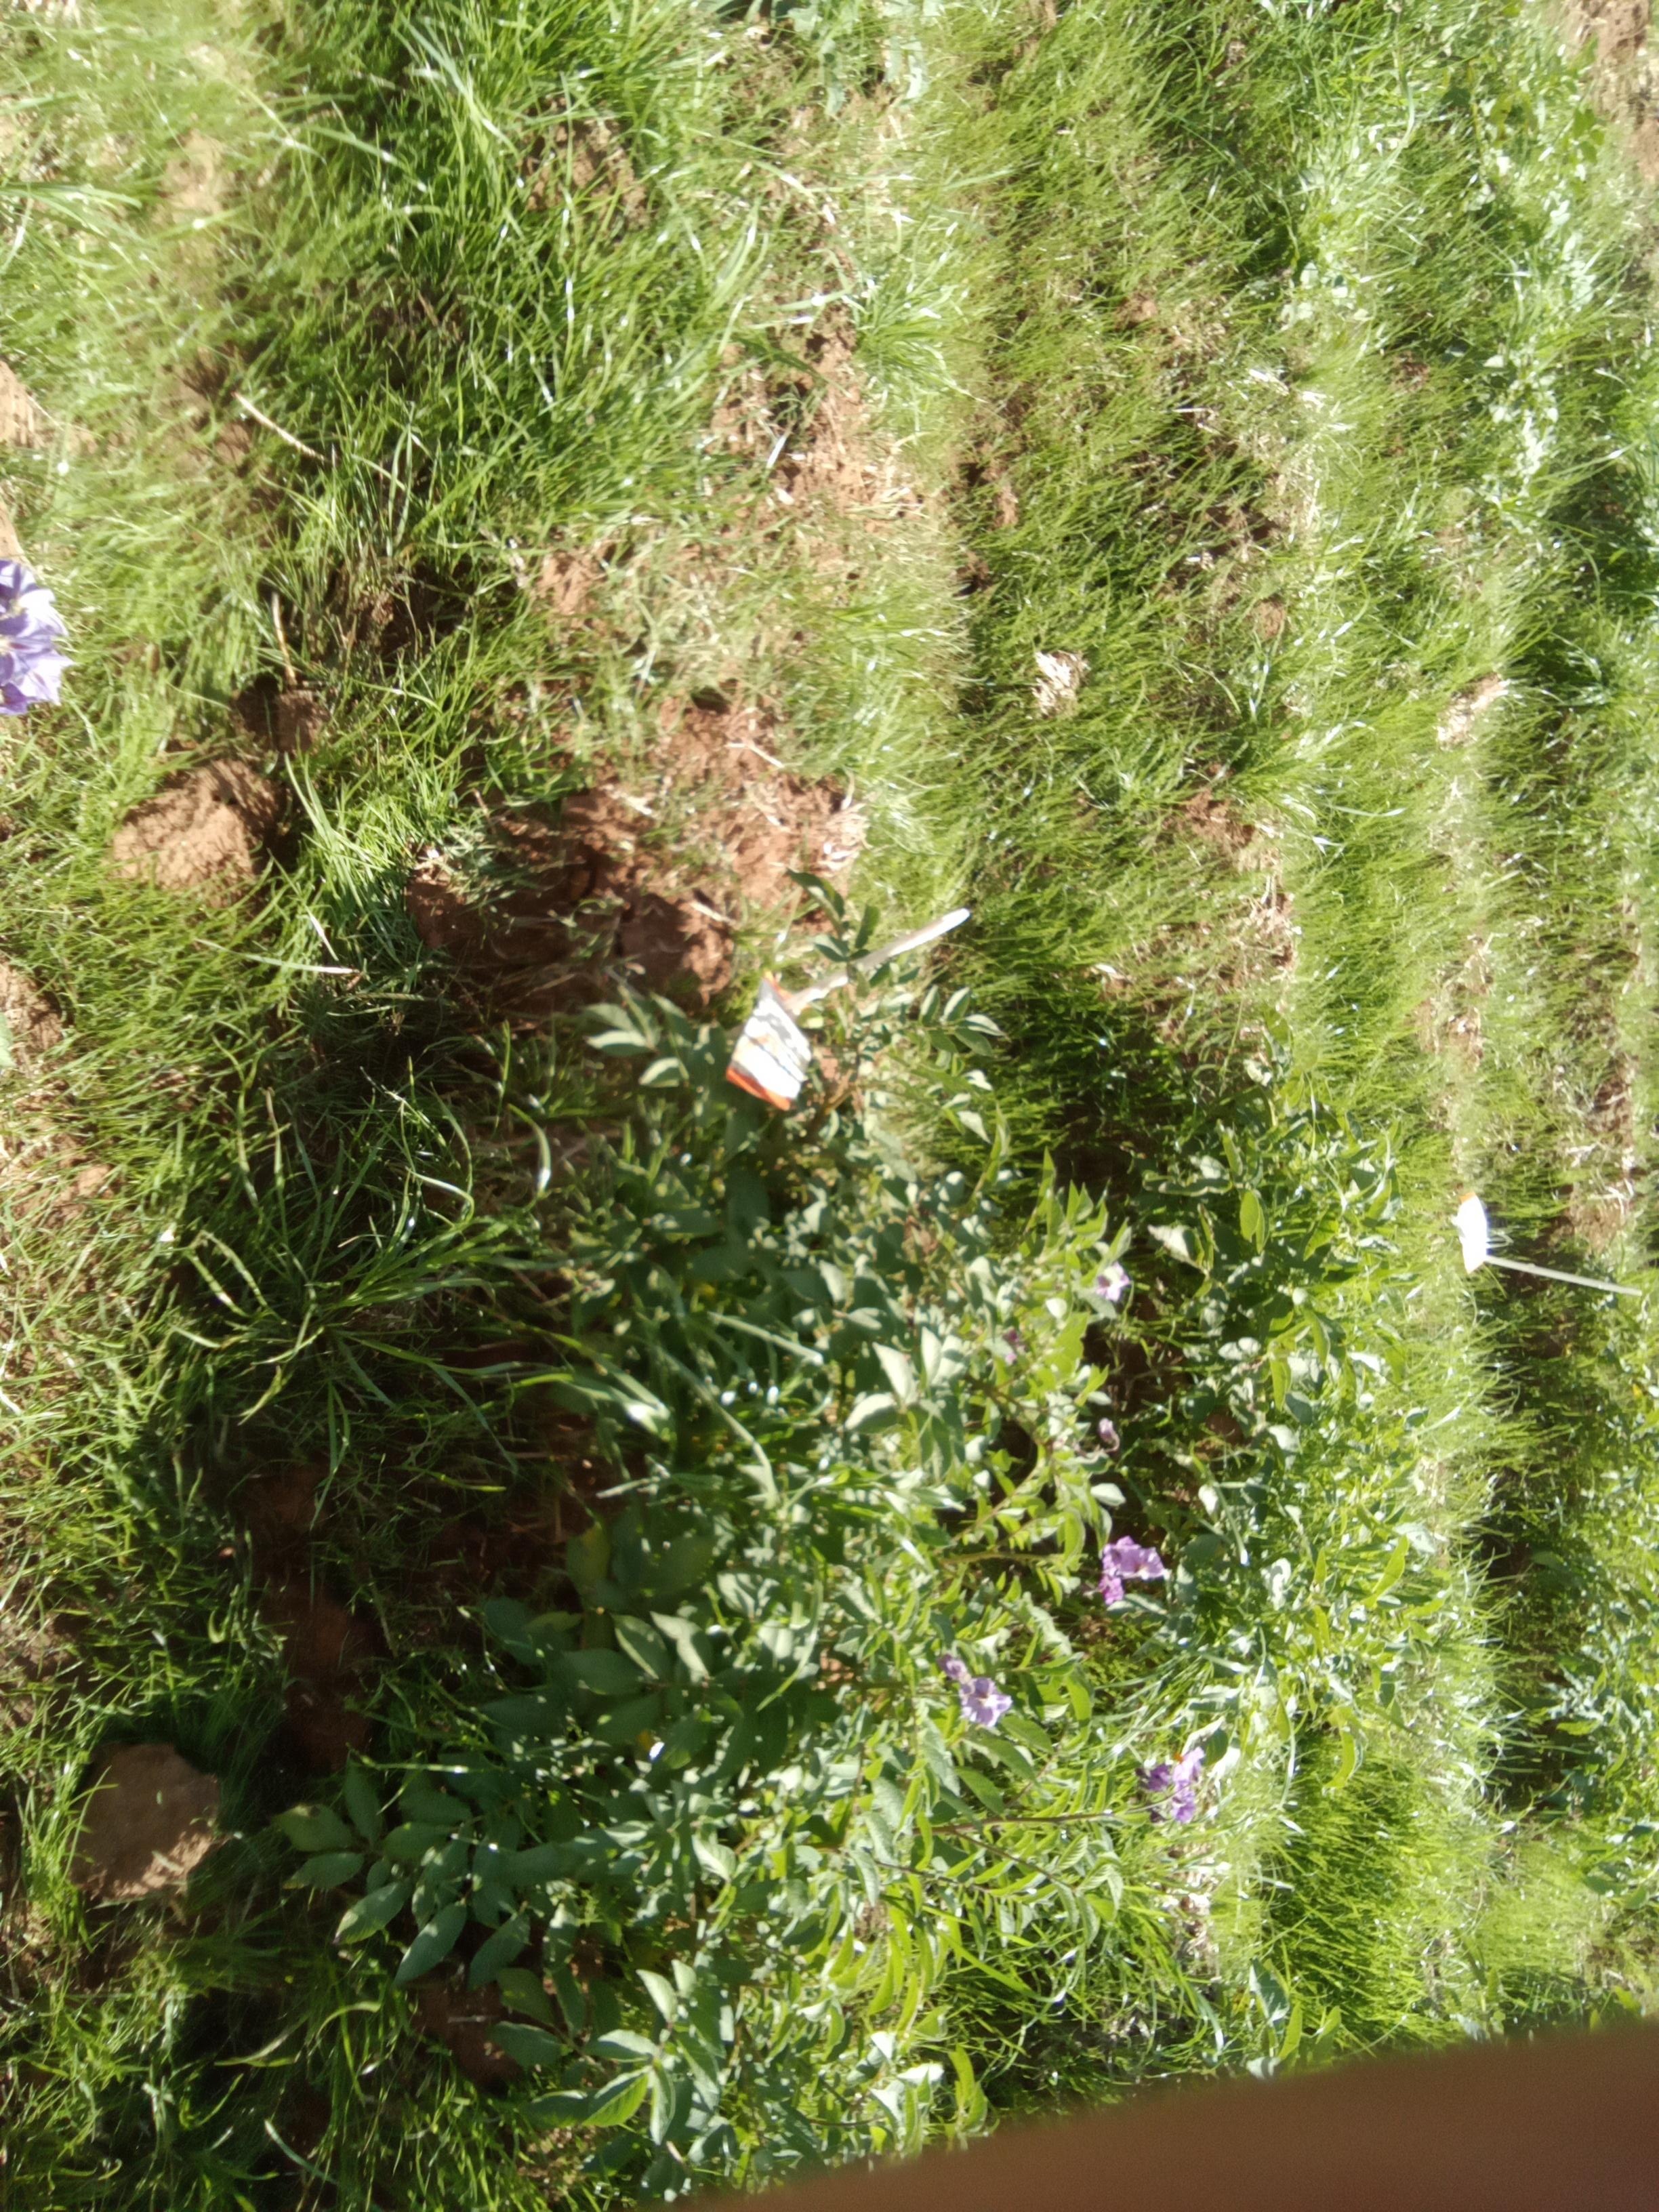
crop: potato
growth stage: flowering
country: Kenya
